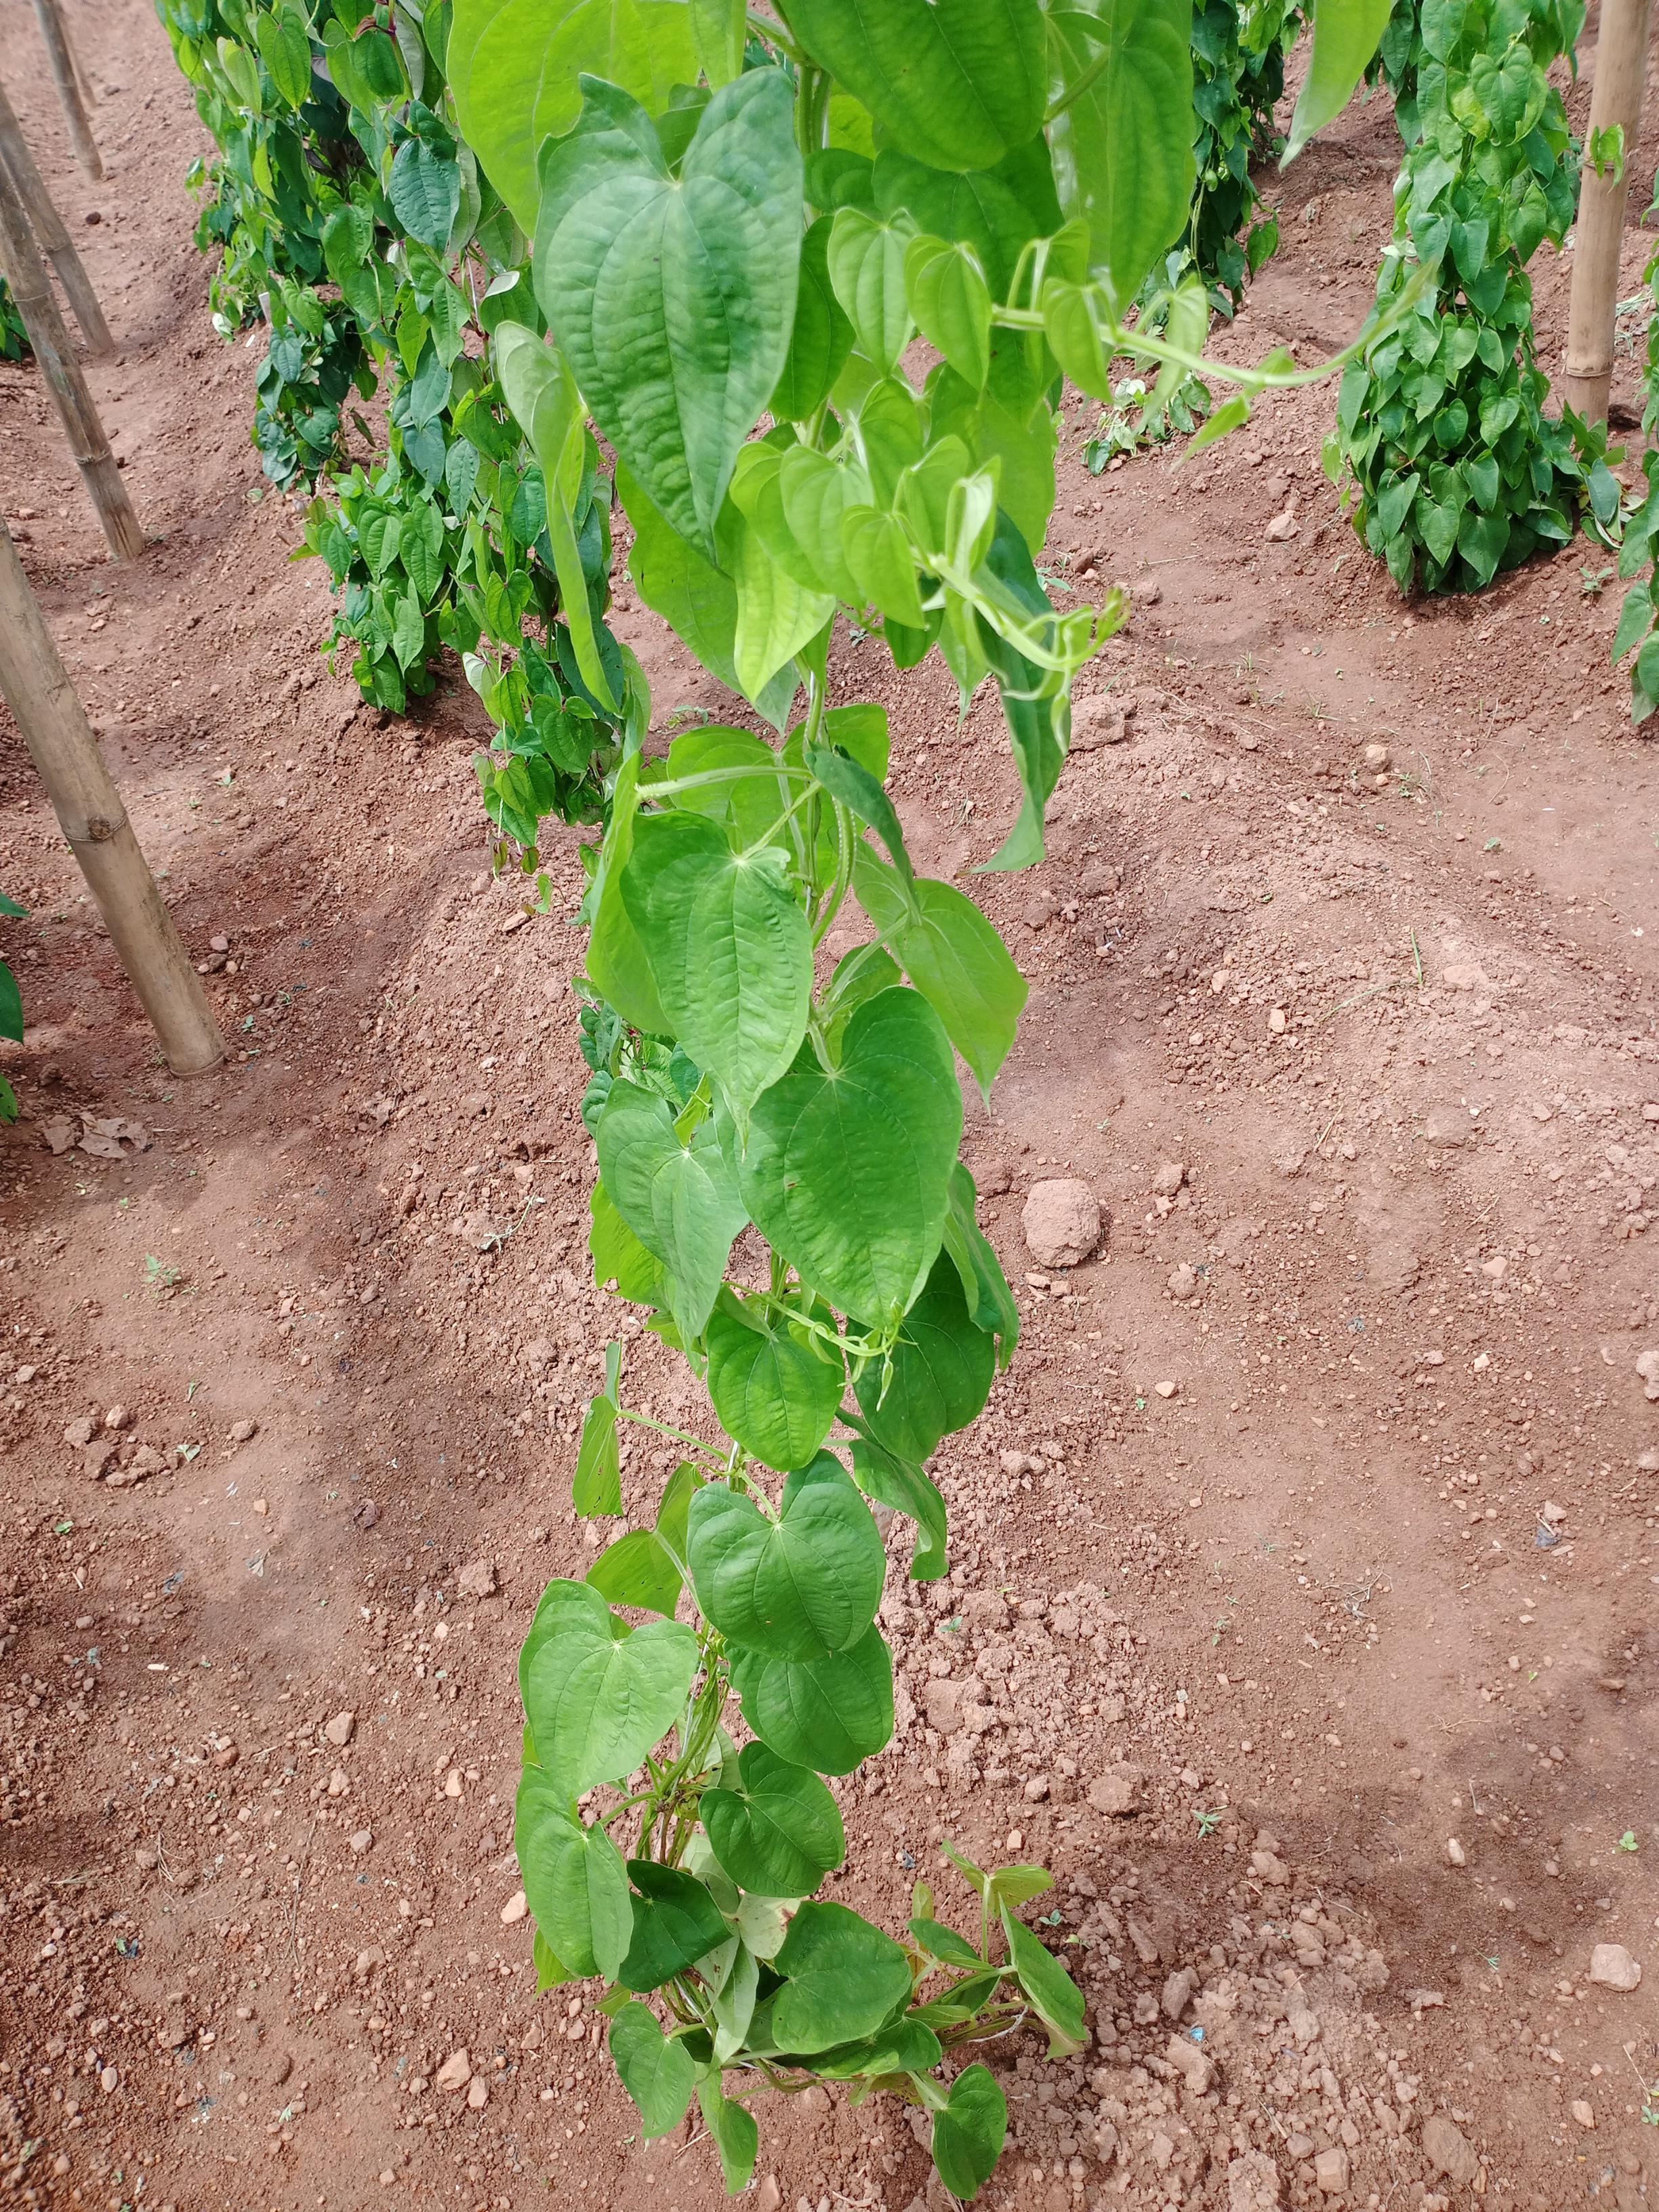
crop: yam
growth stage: vegetative
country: Nigeria
